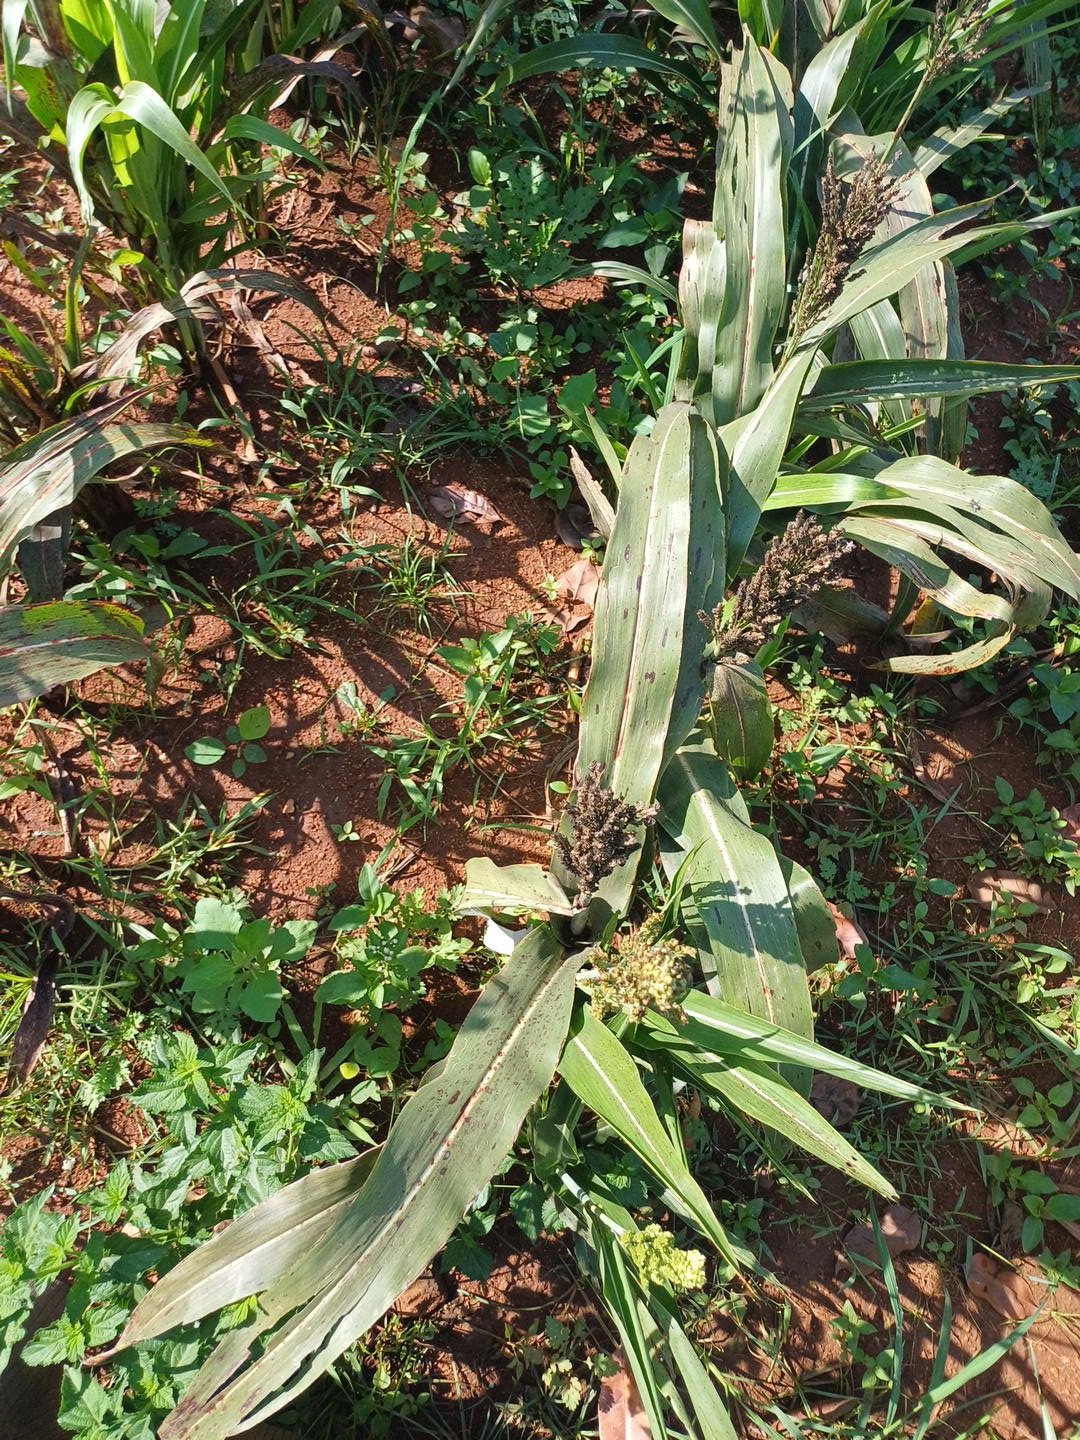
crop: sorghum
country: Kenya
